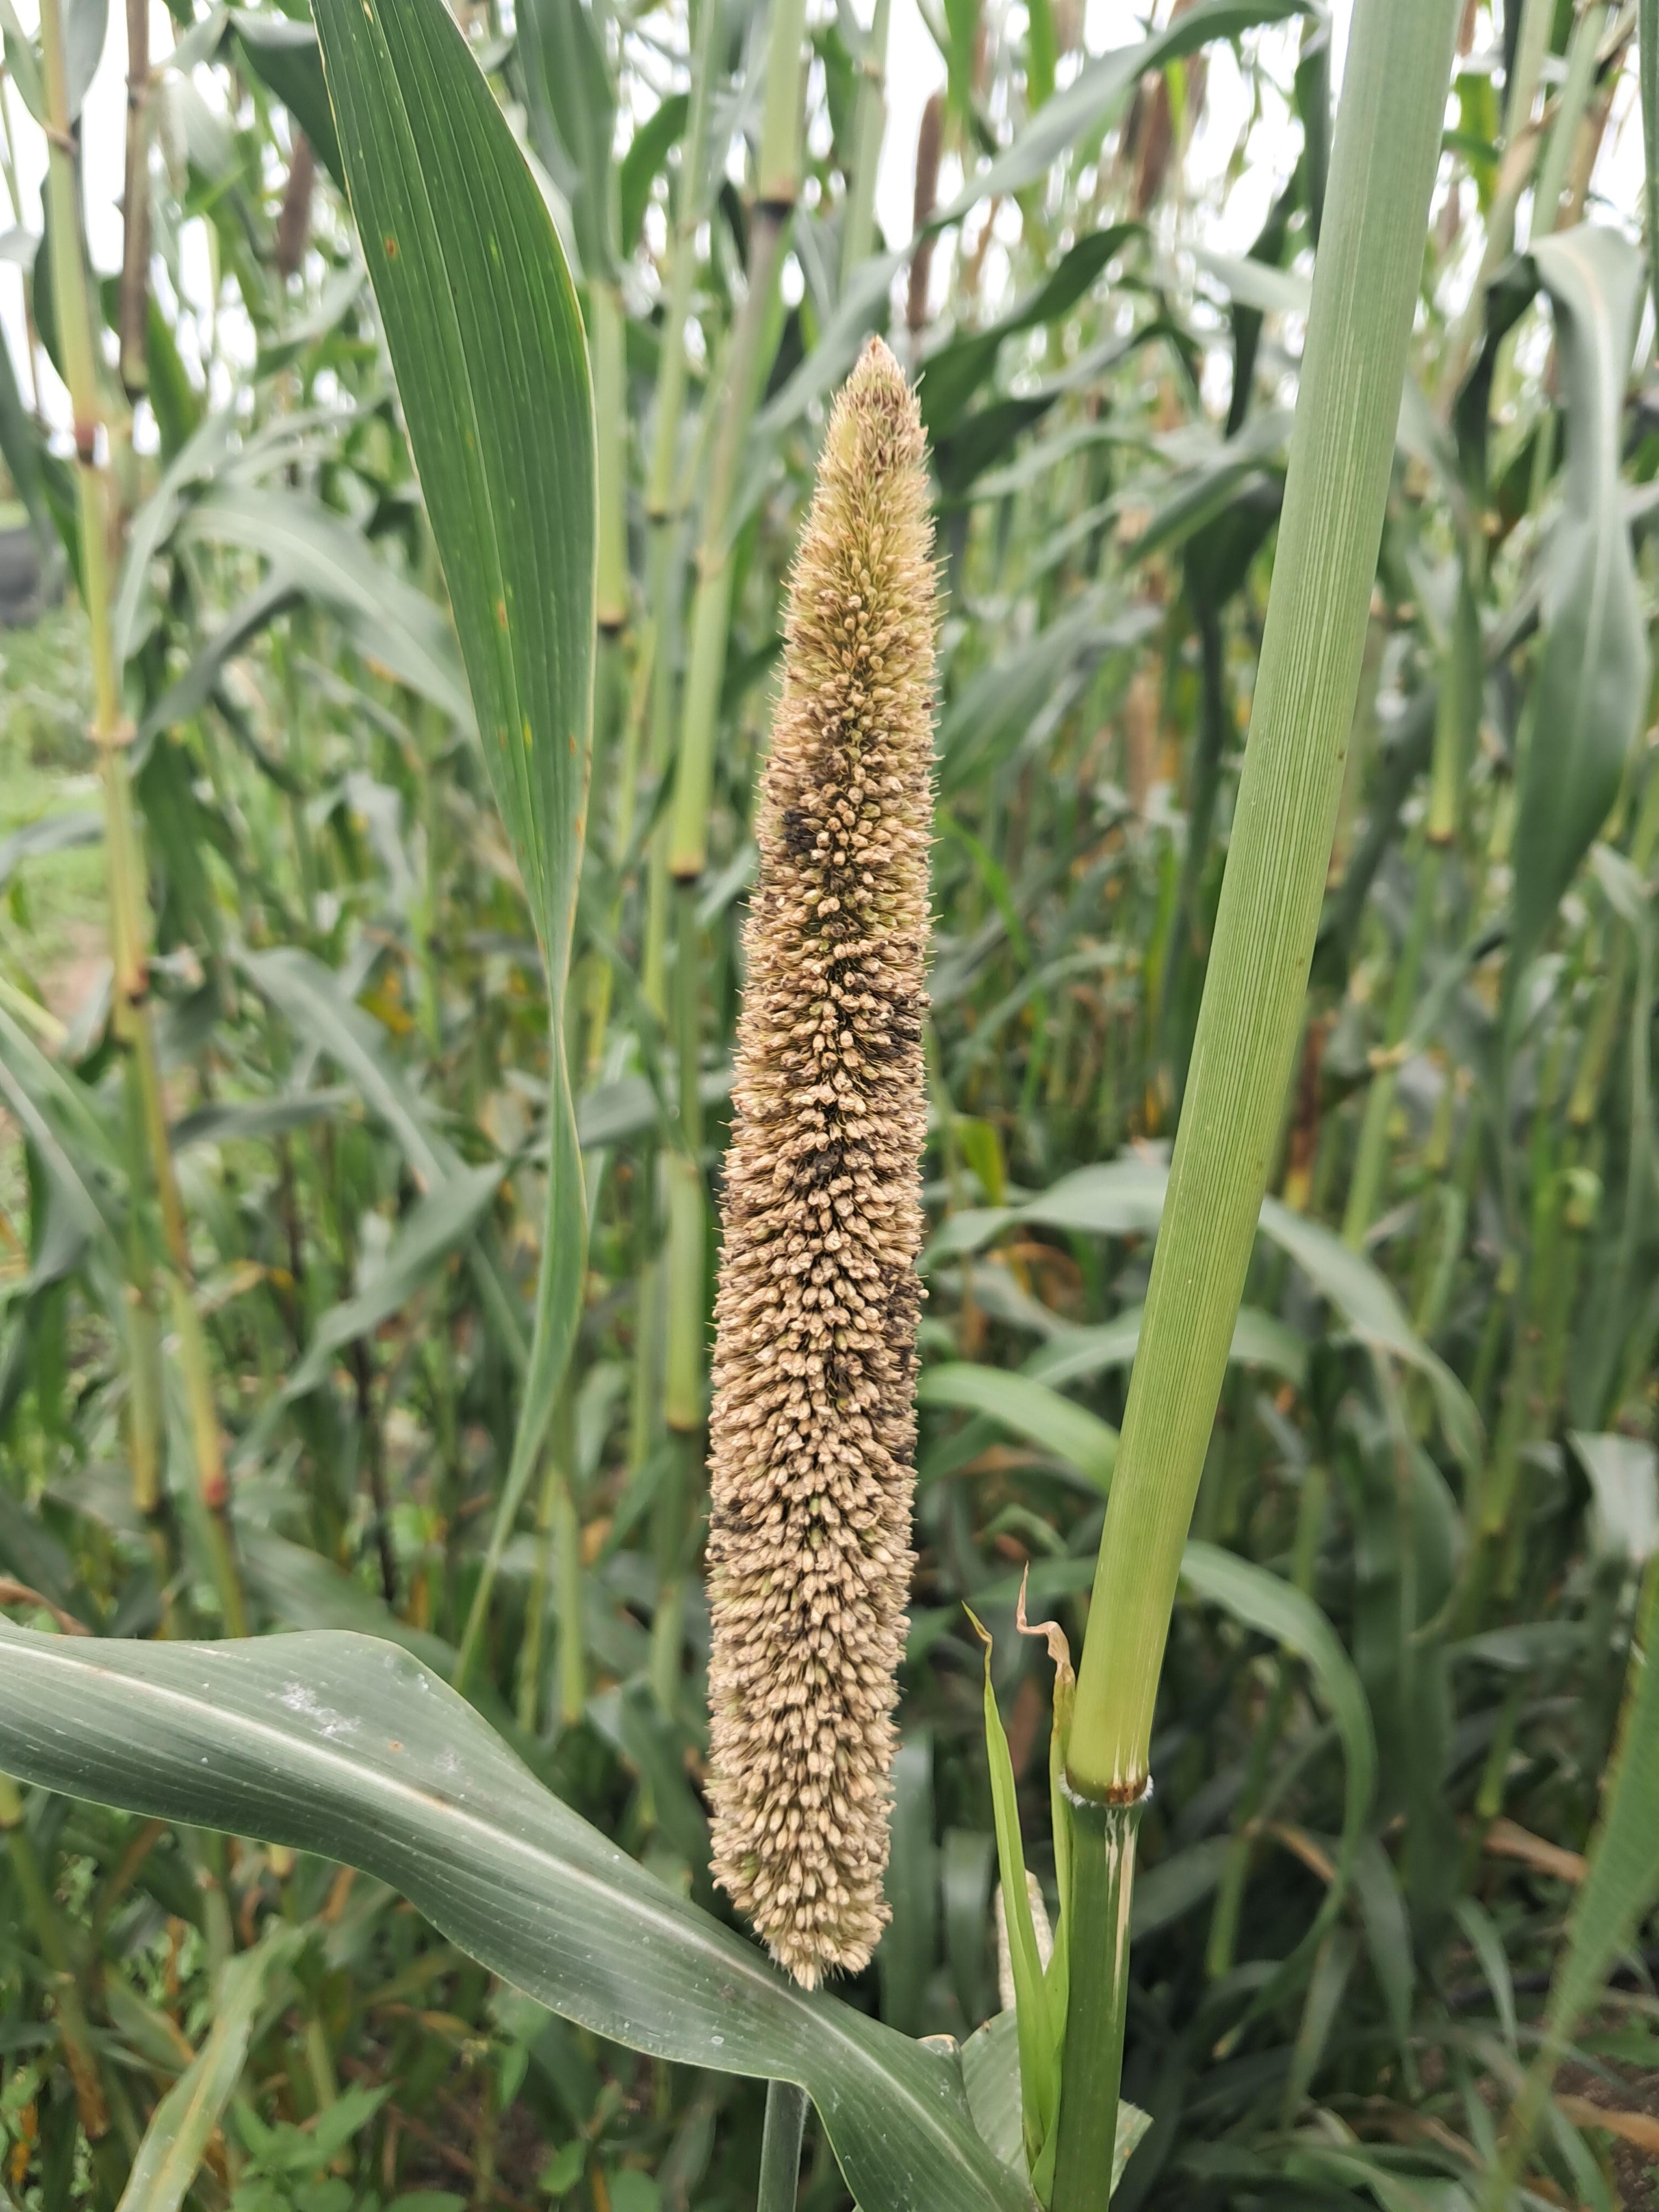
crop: sweet potato
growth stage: vegetative
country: Tanzania
